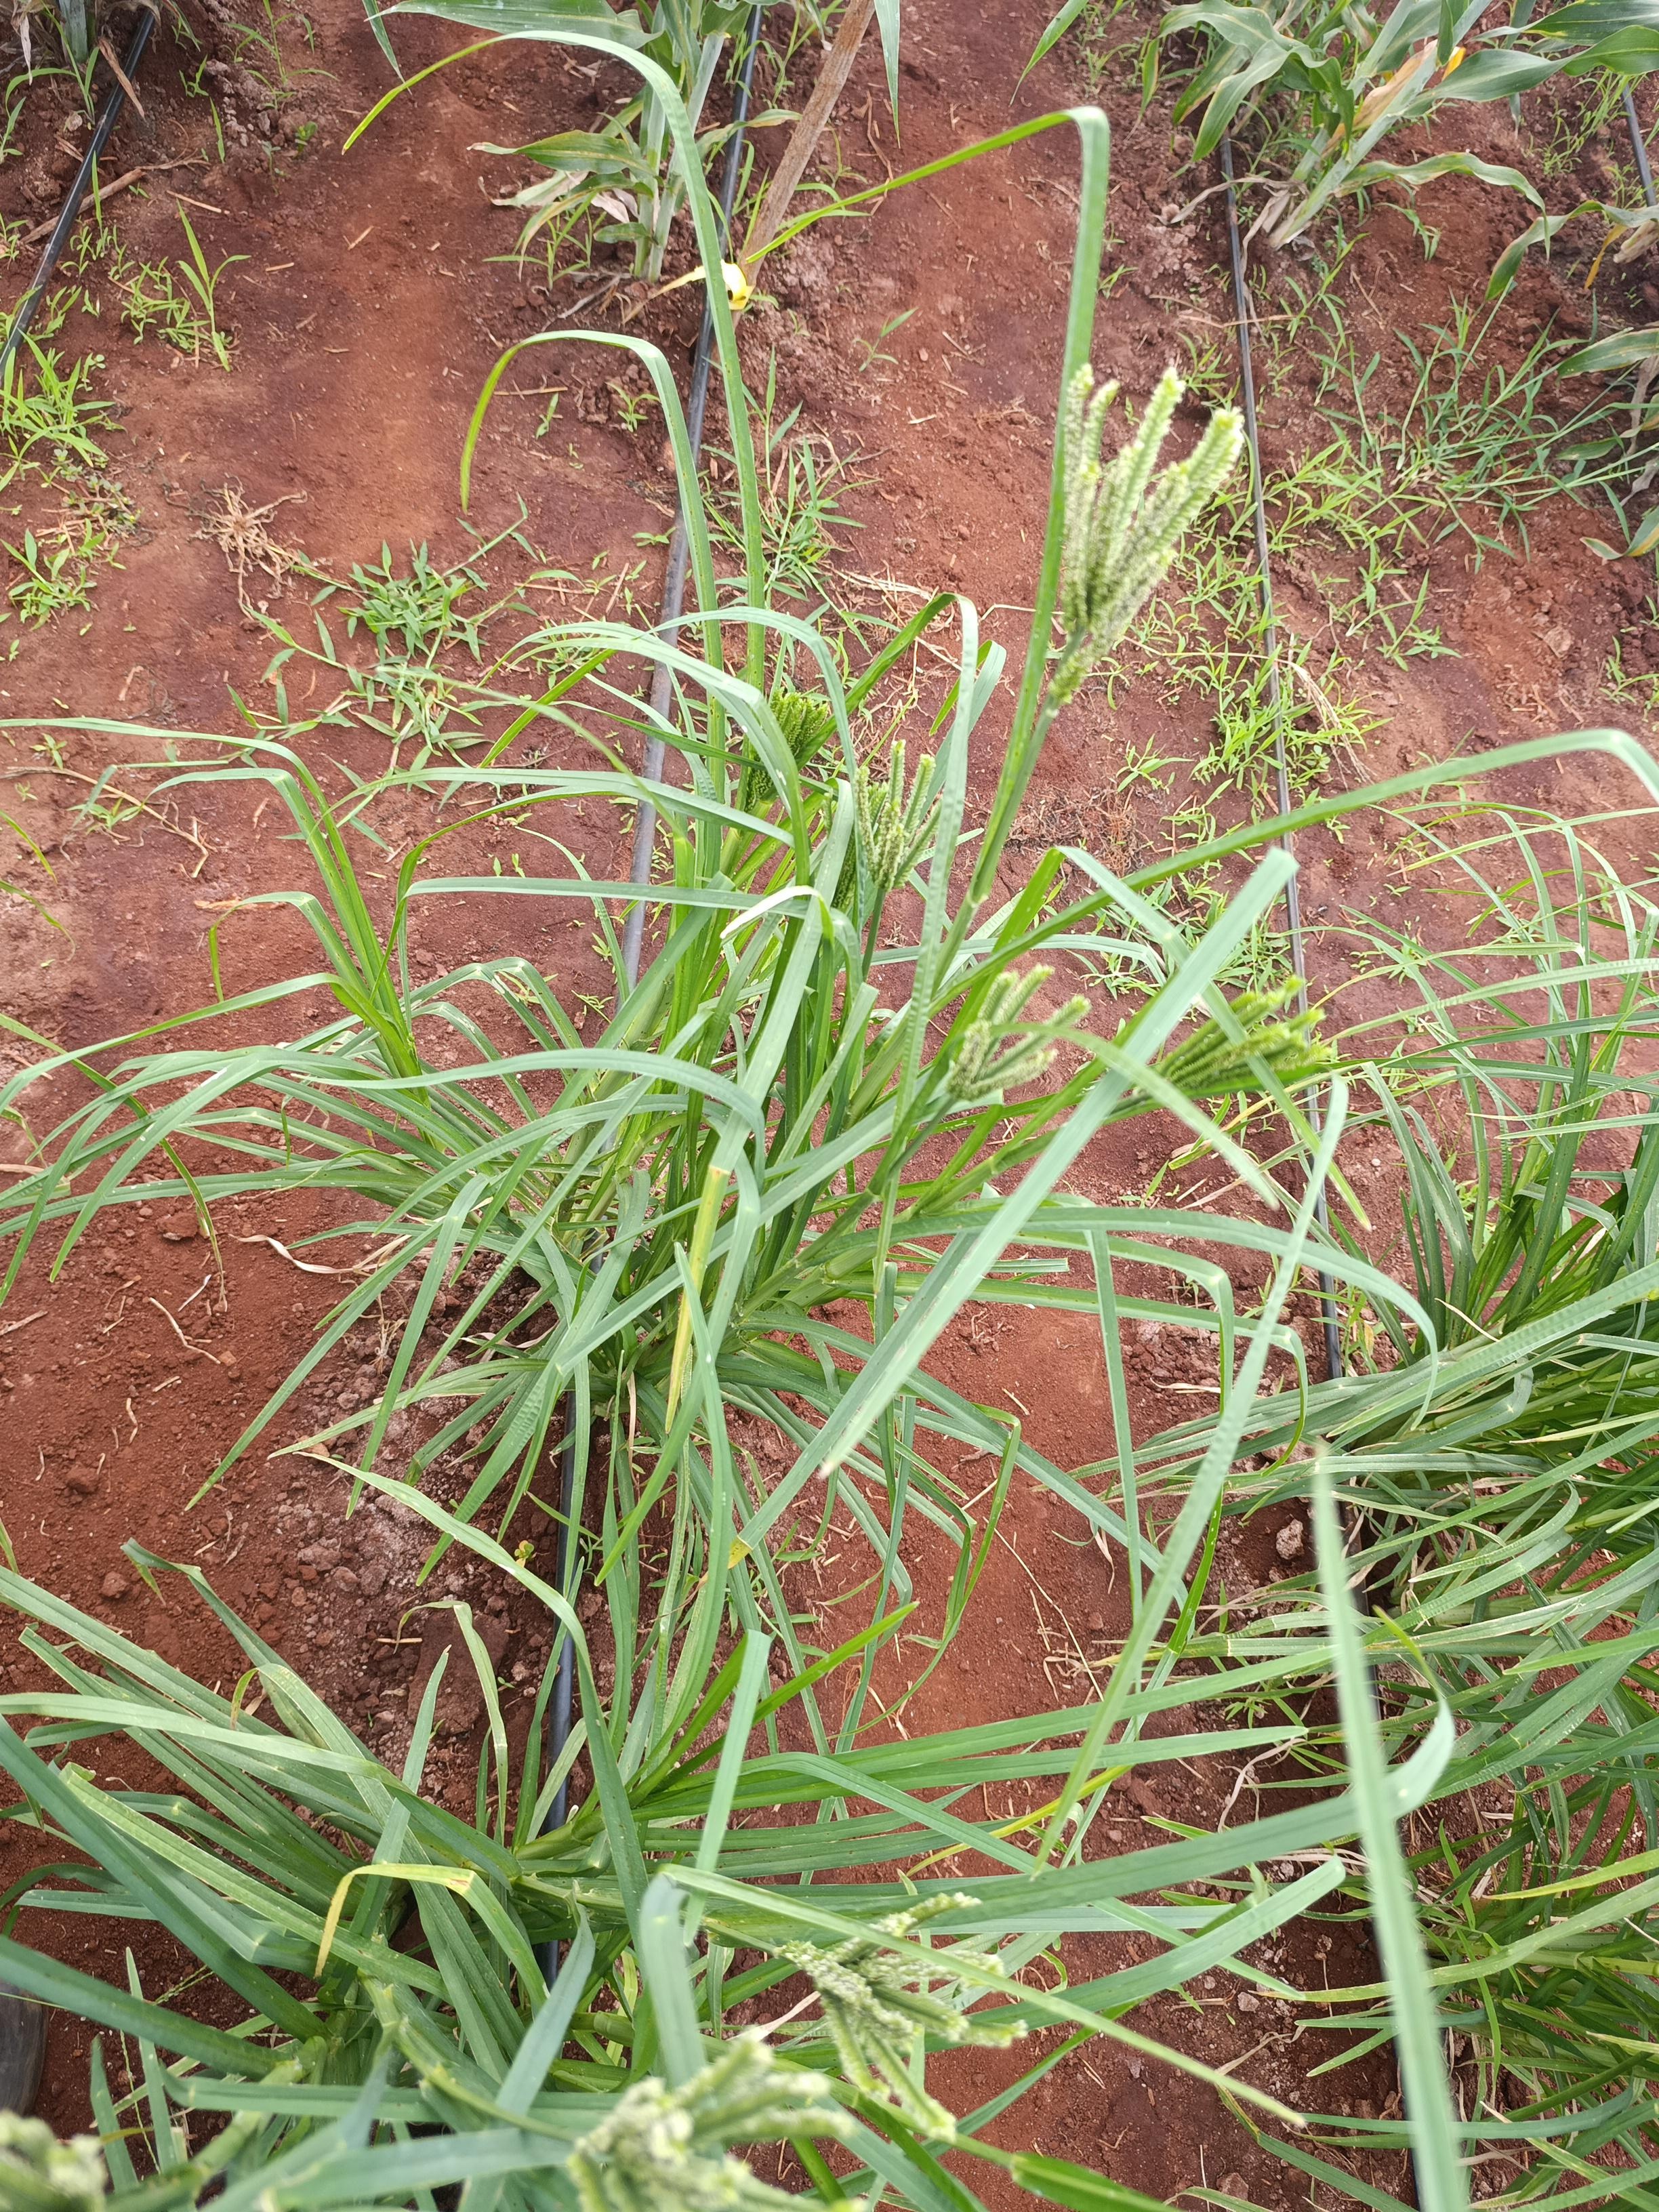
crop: finger millet
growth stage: flowering
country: Kenya
